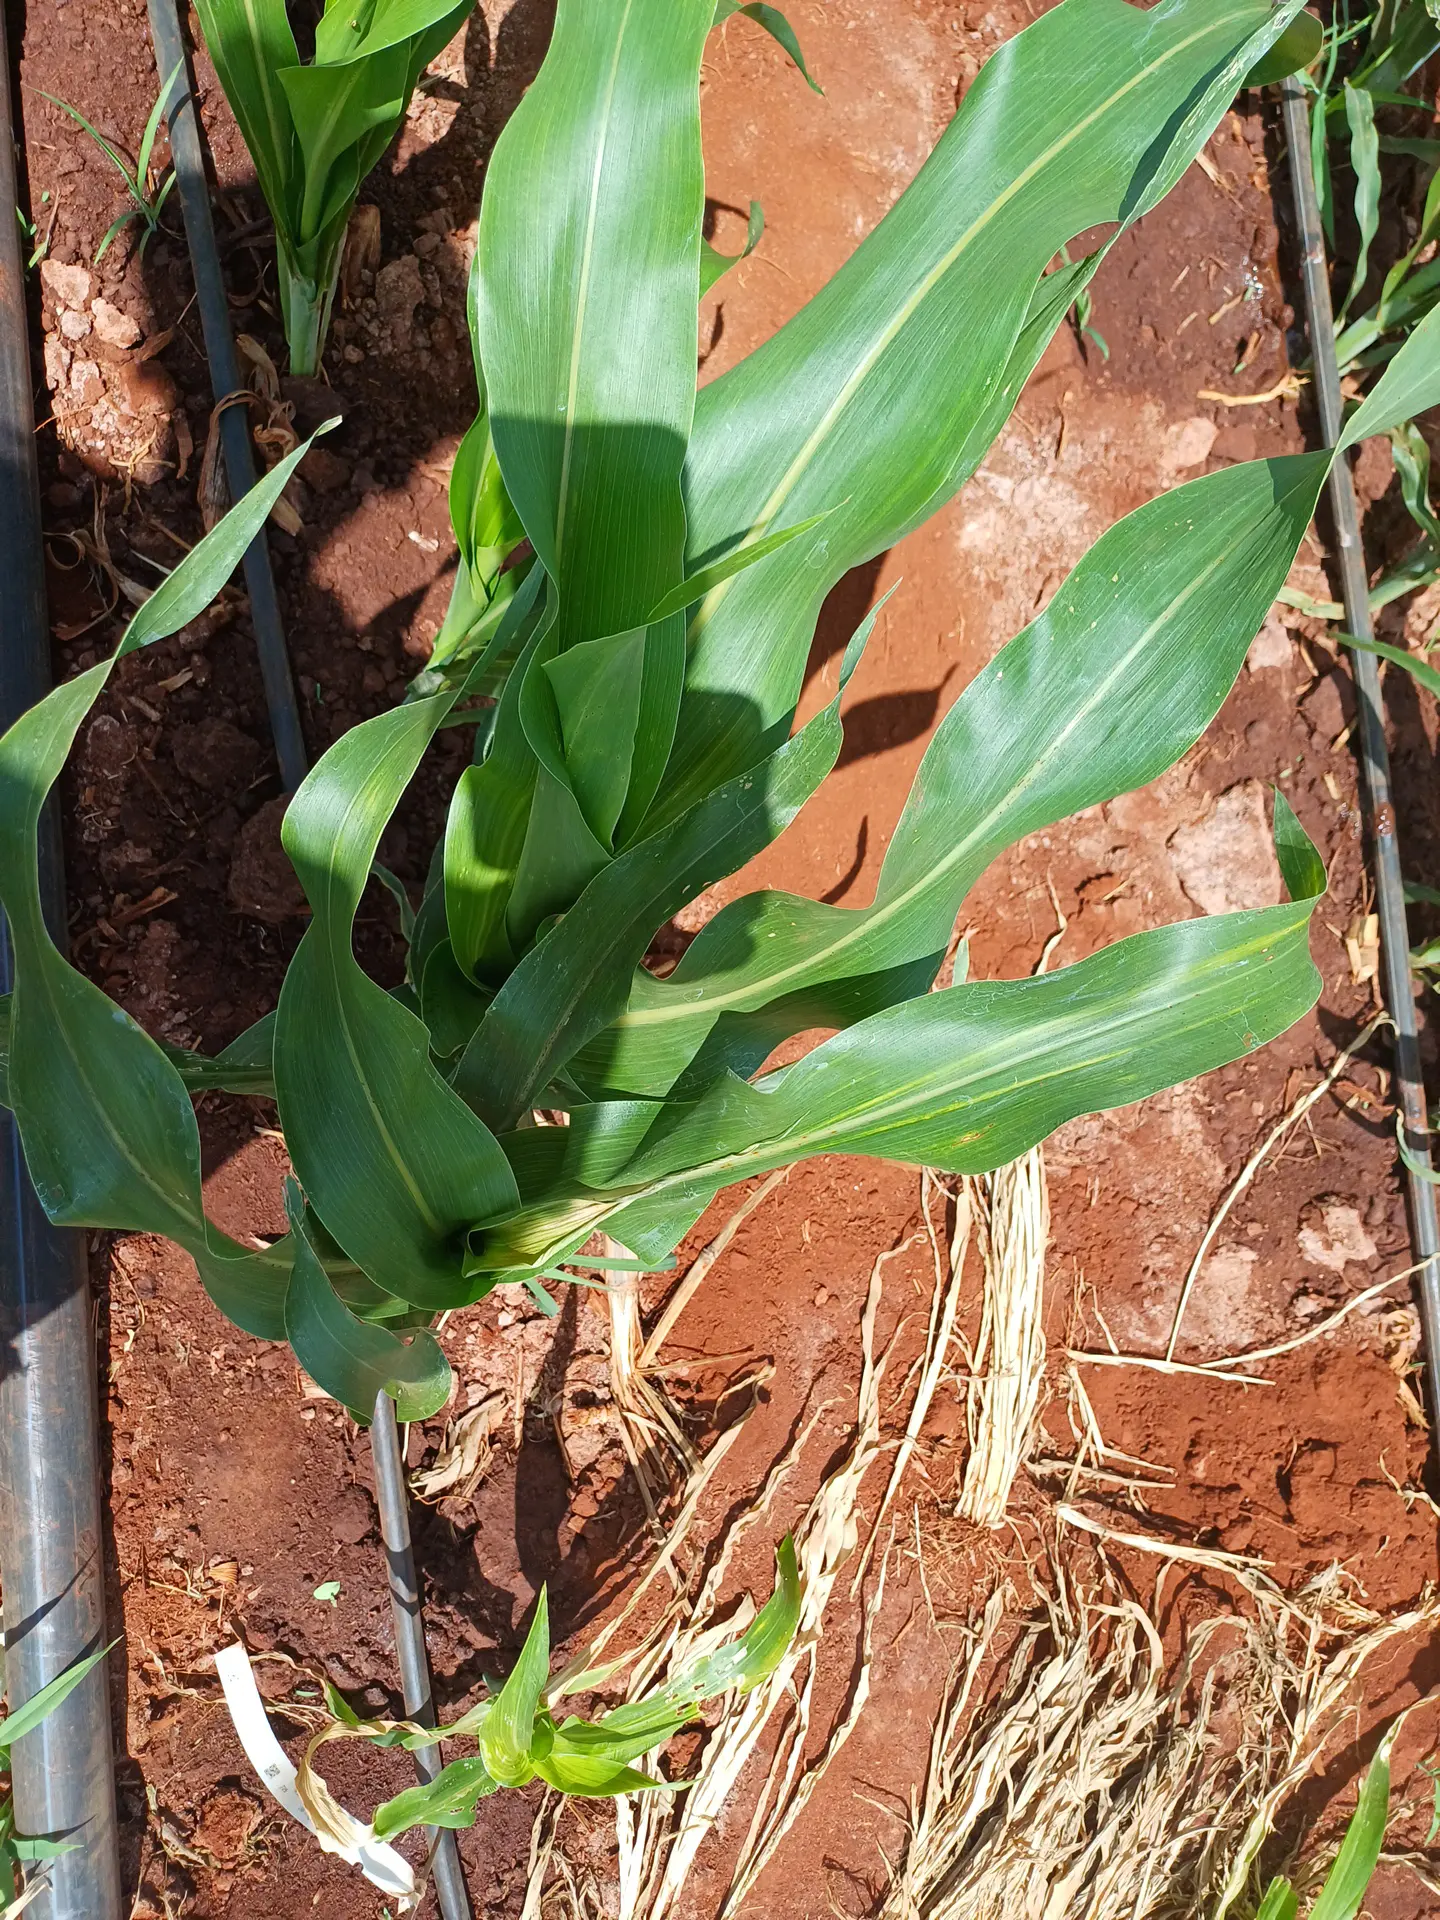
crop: sorghum
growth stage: vegetative
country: Kenya
